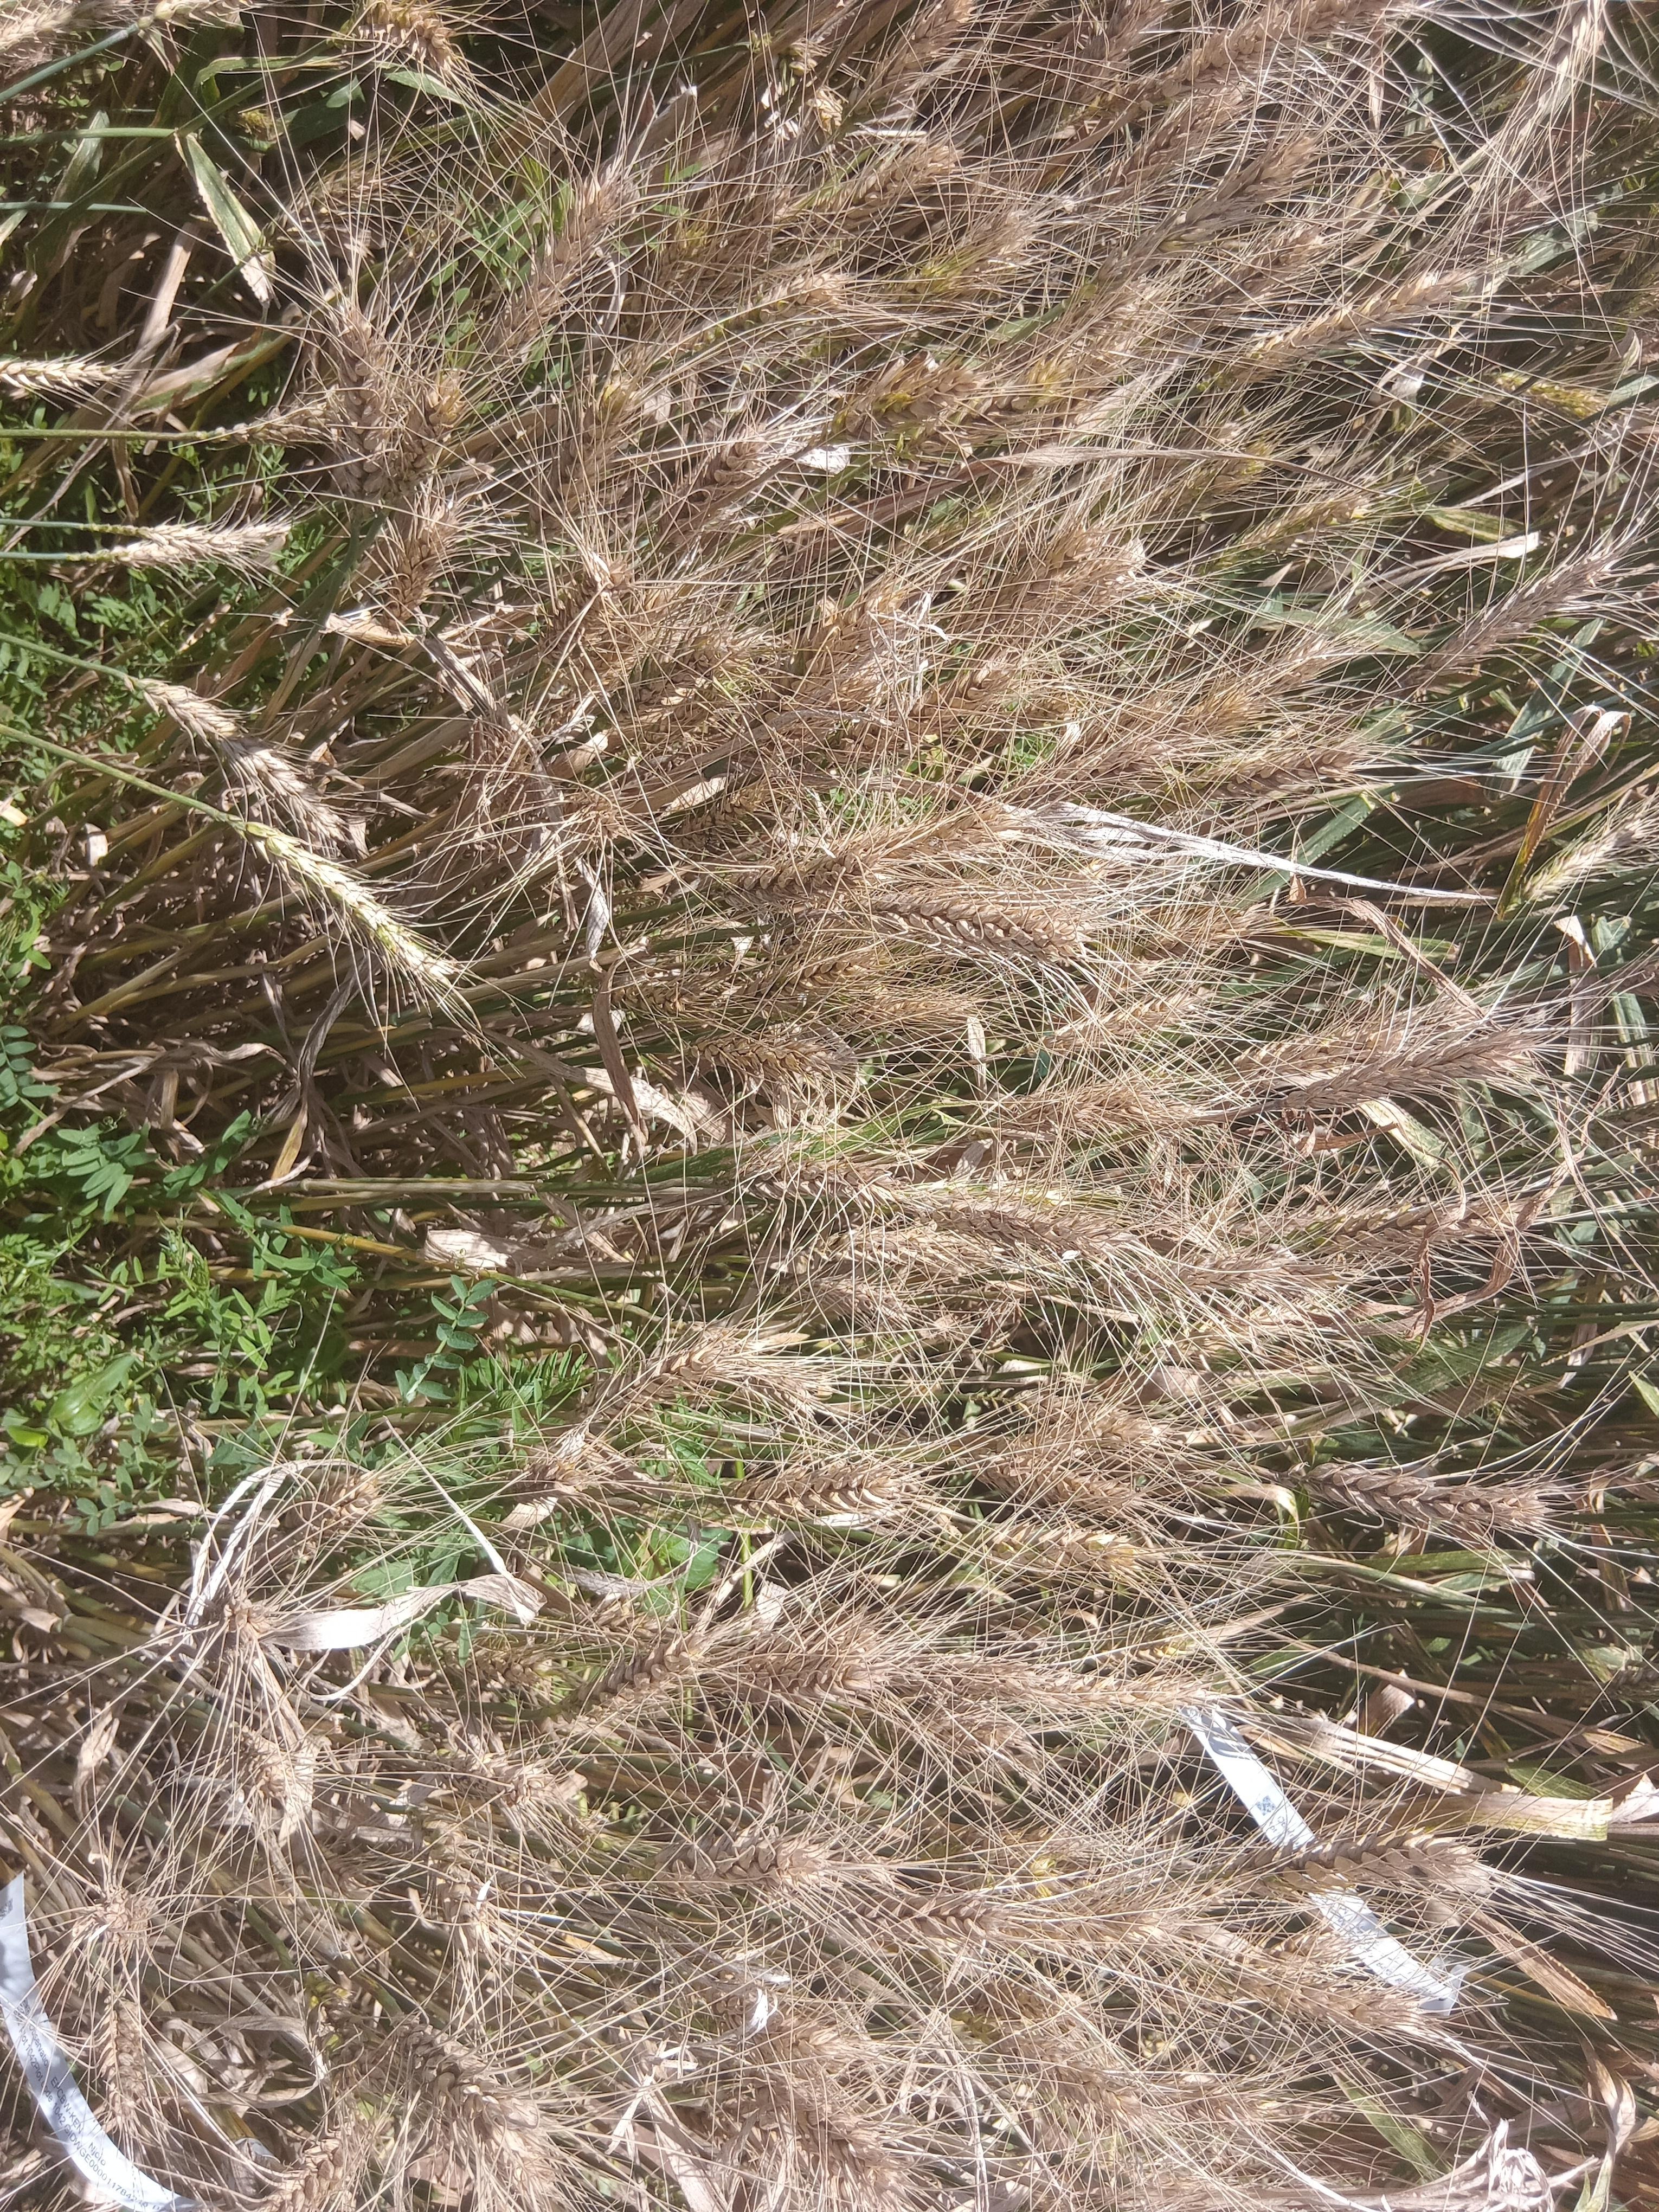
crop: wheat
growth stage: maturity
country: Kenya
